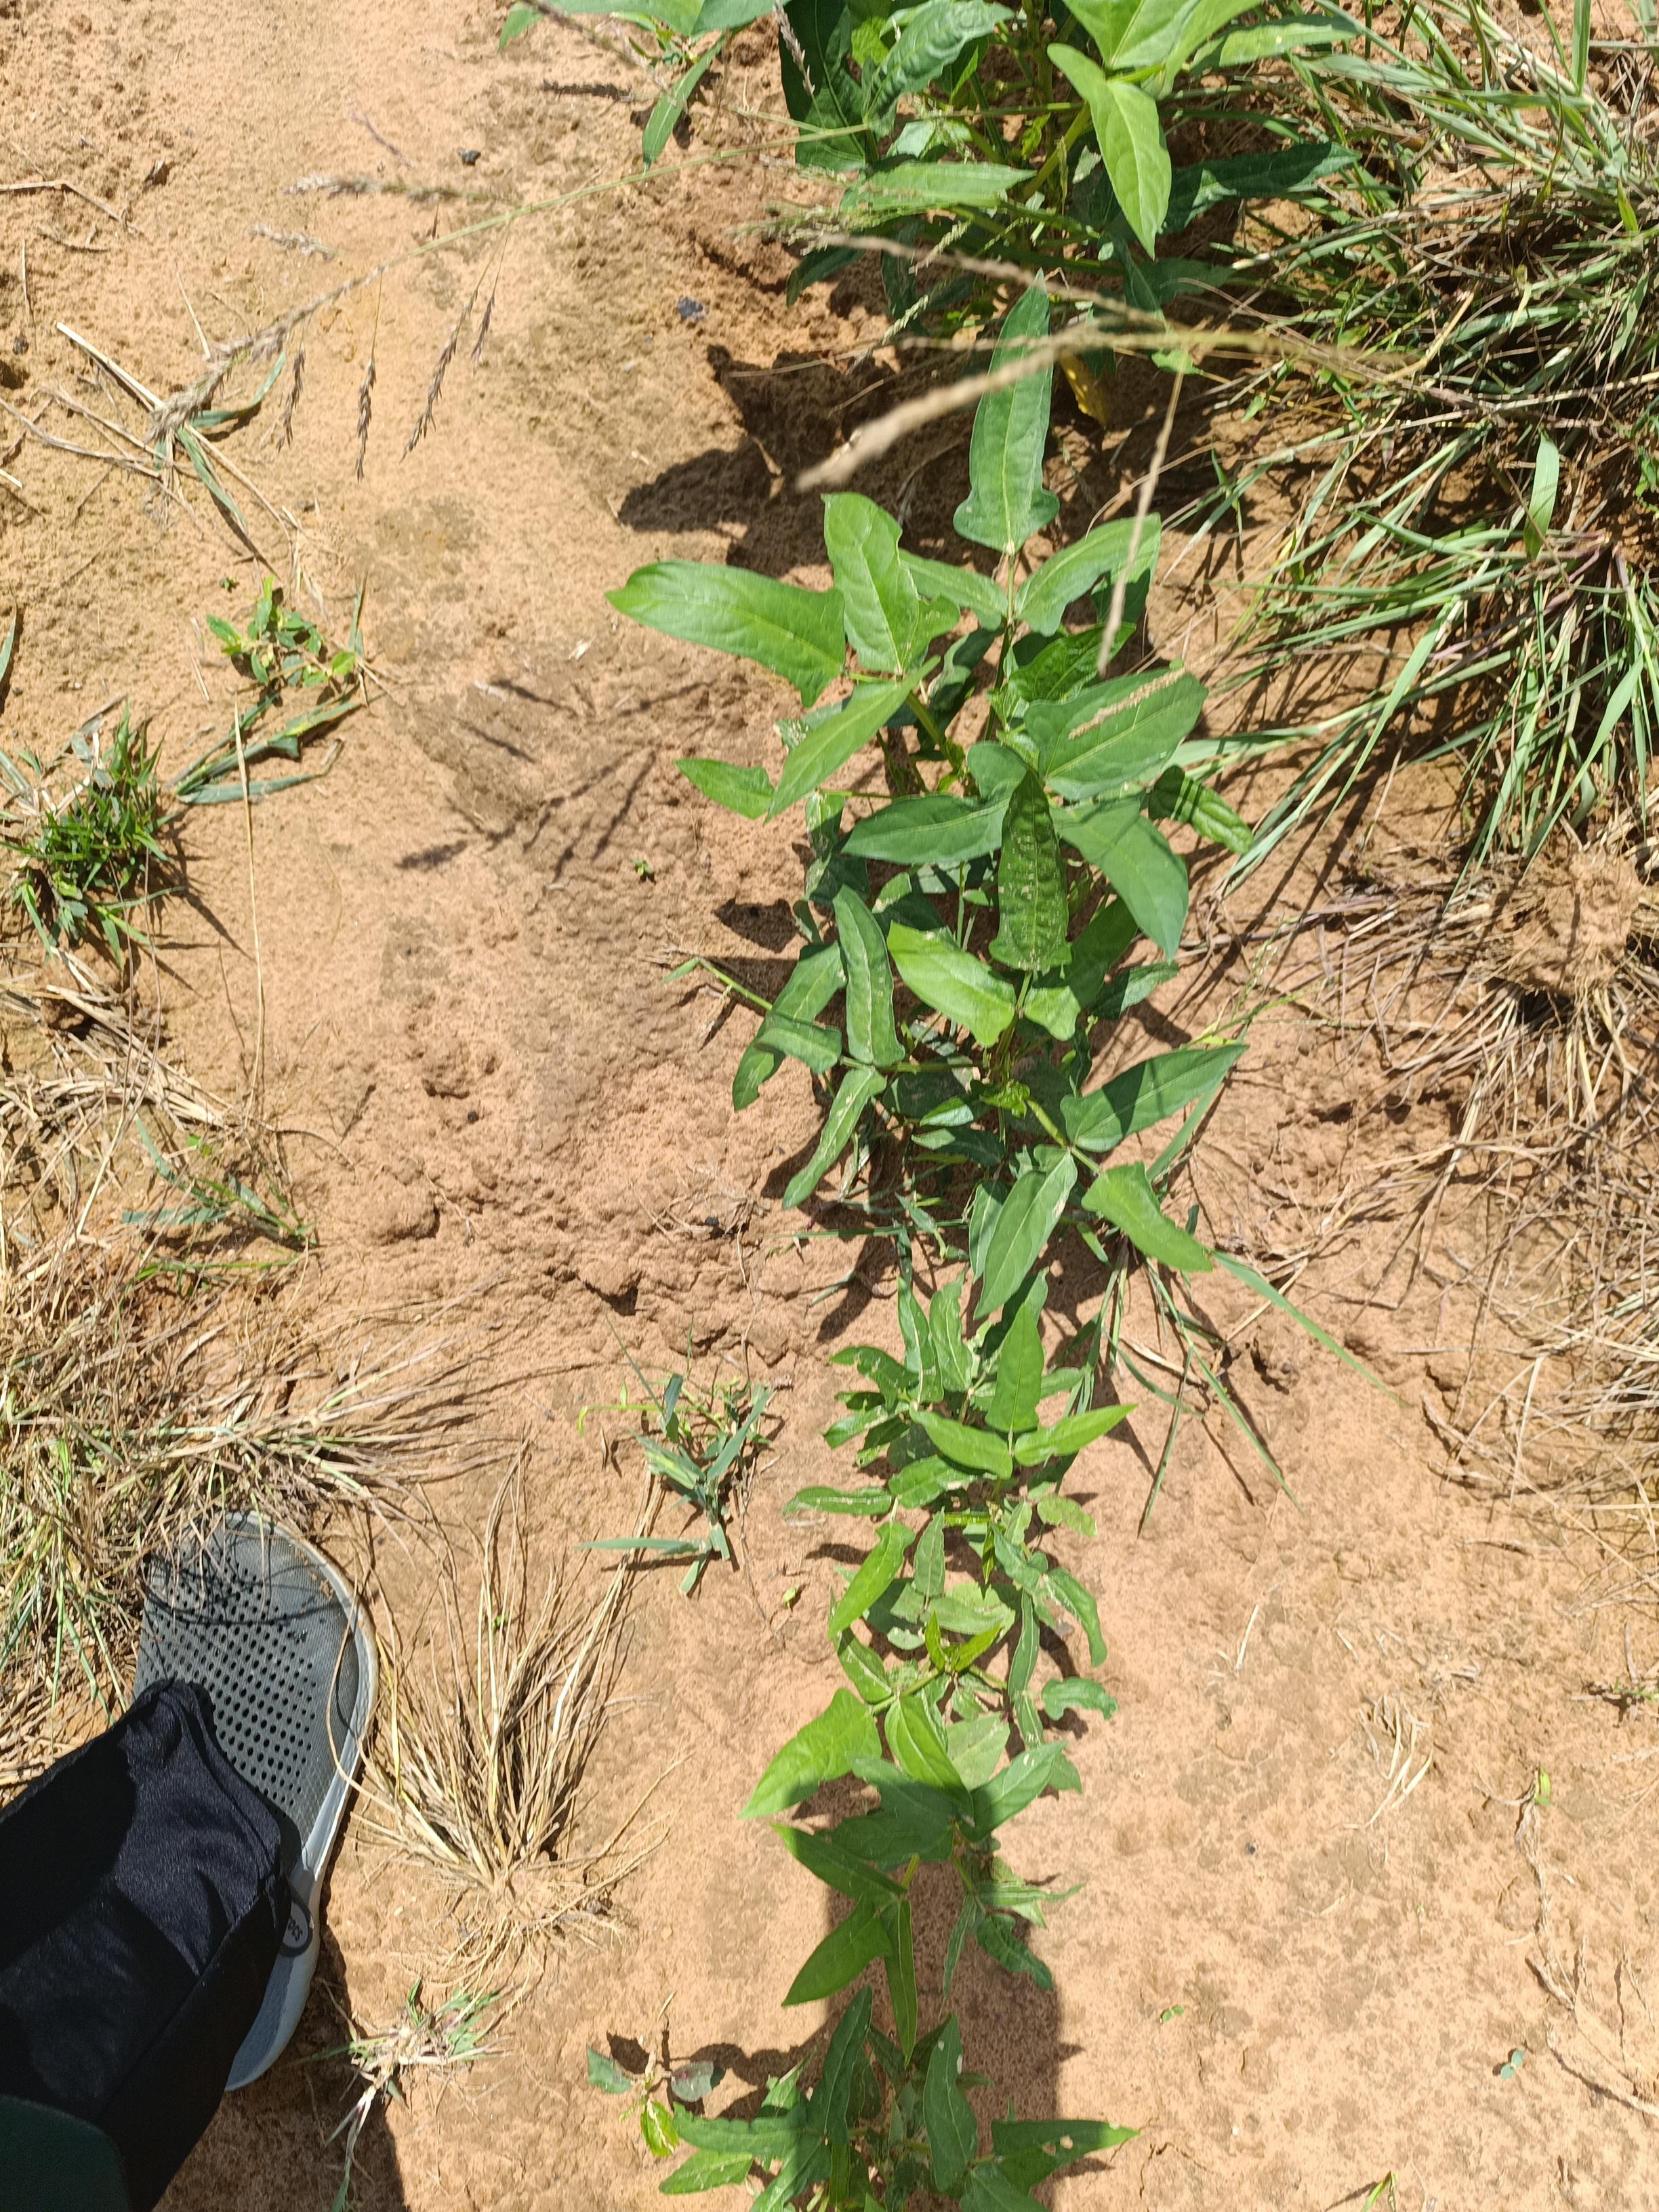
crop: cowpea
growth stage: emergence
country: Nigeria
